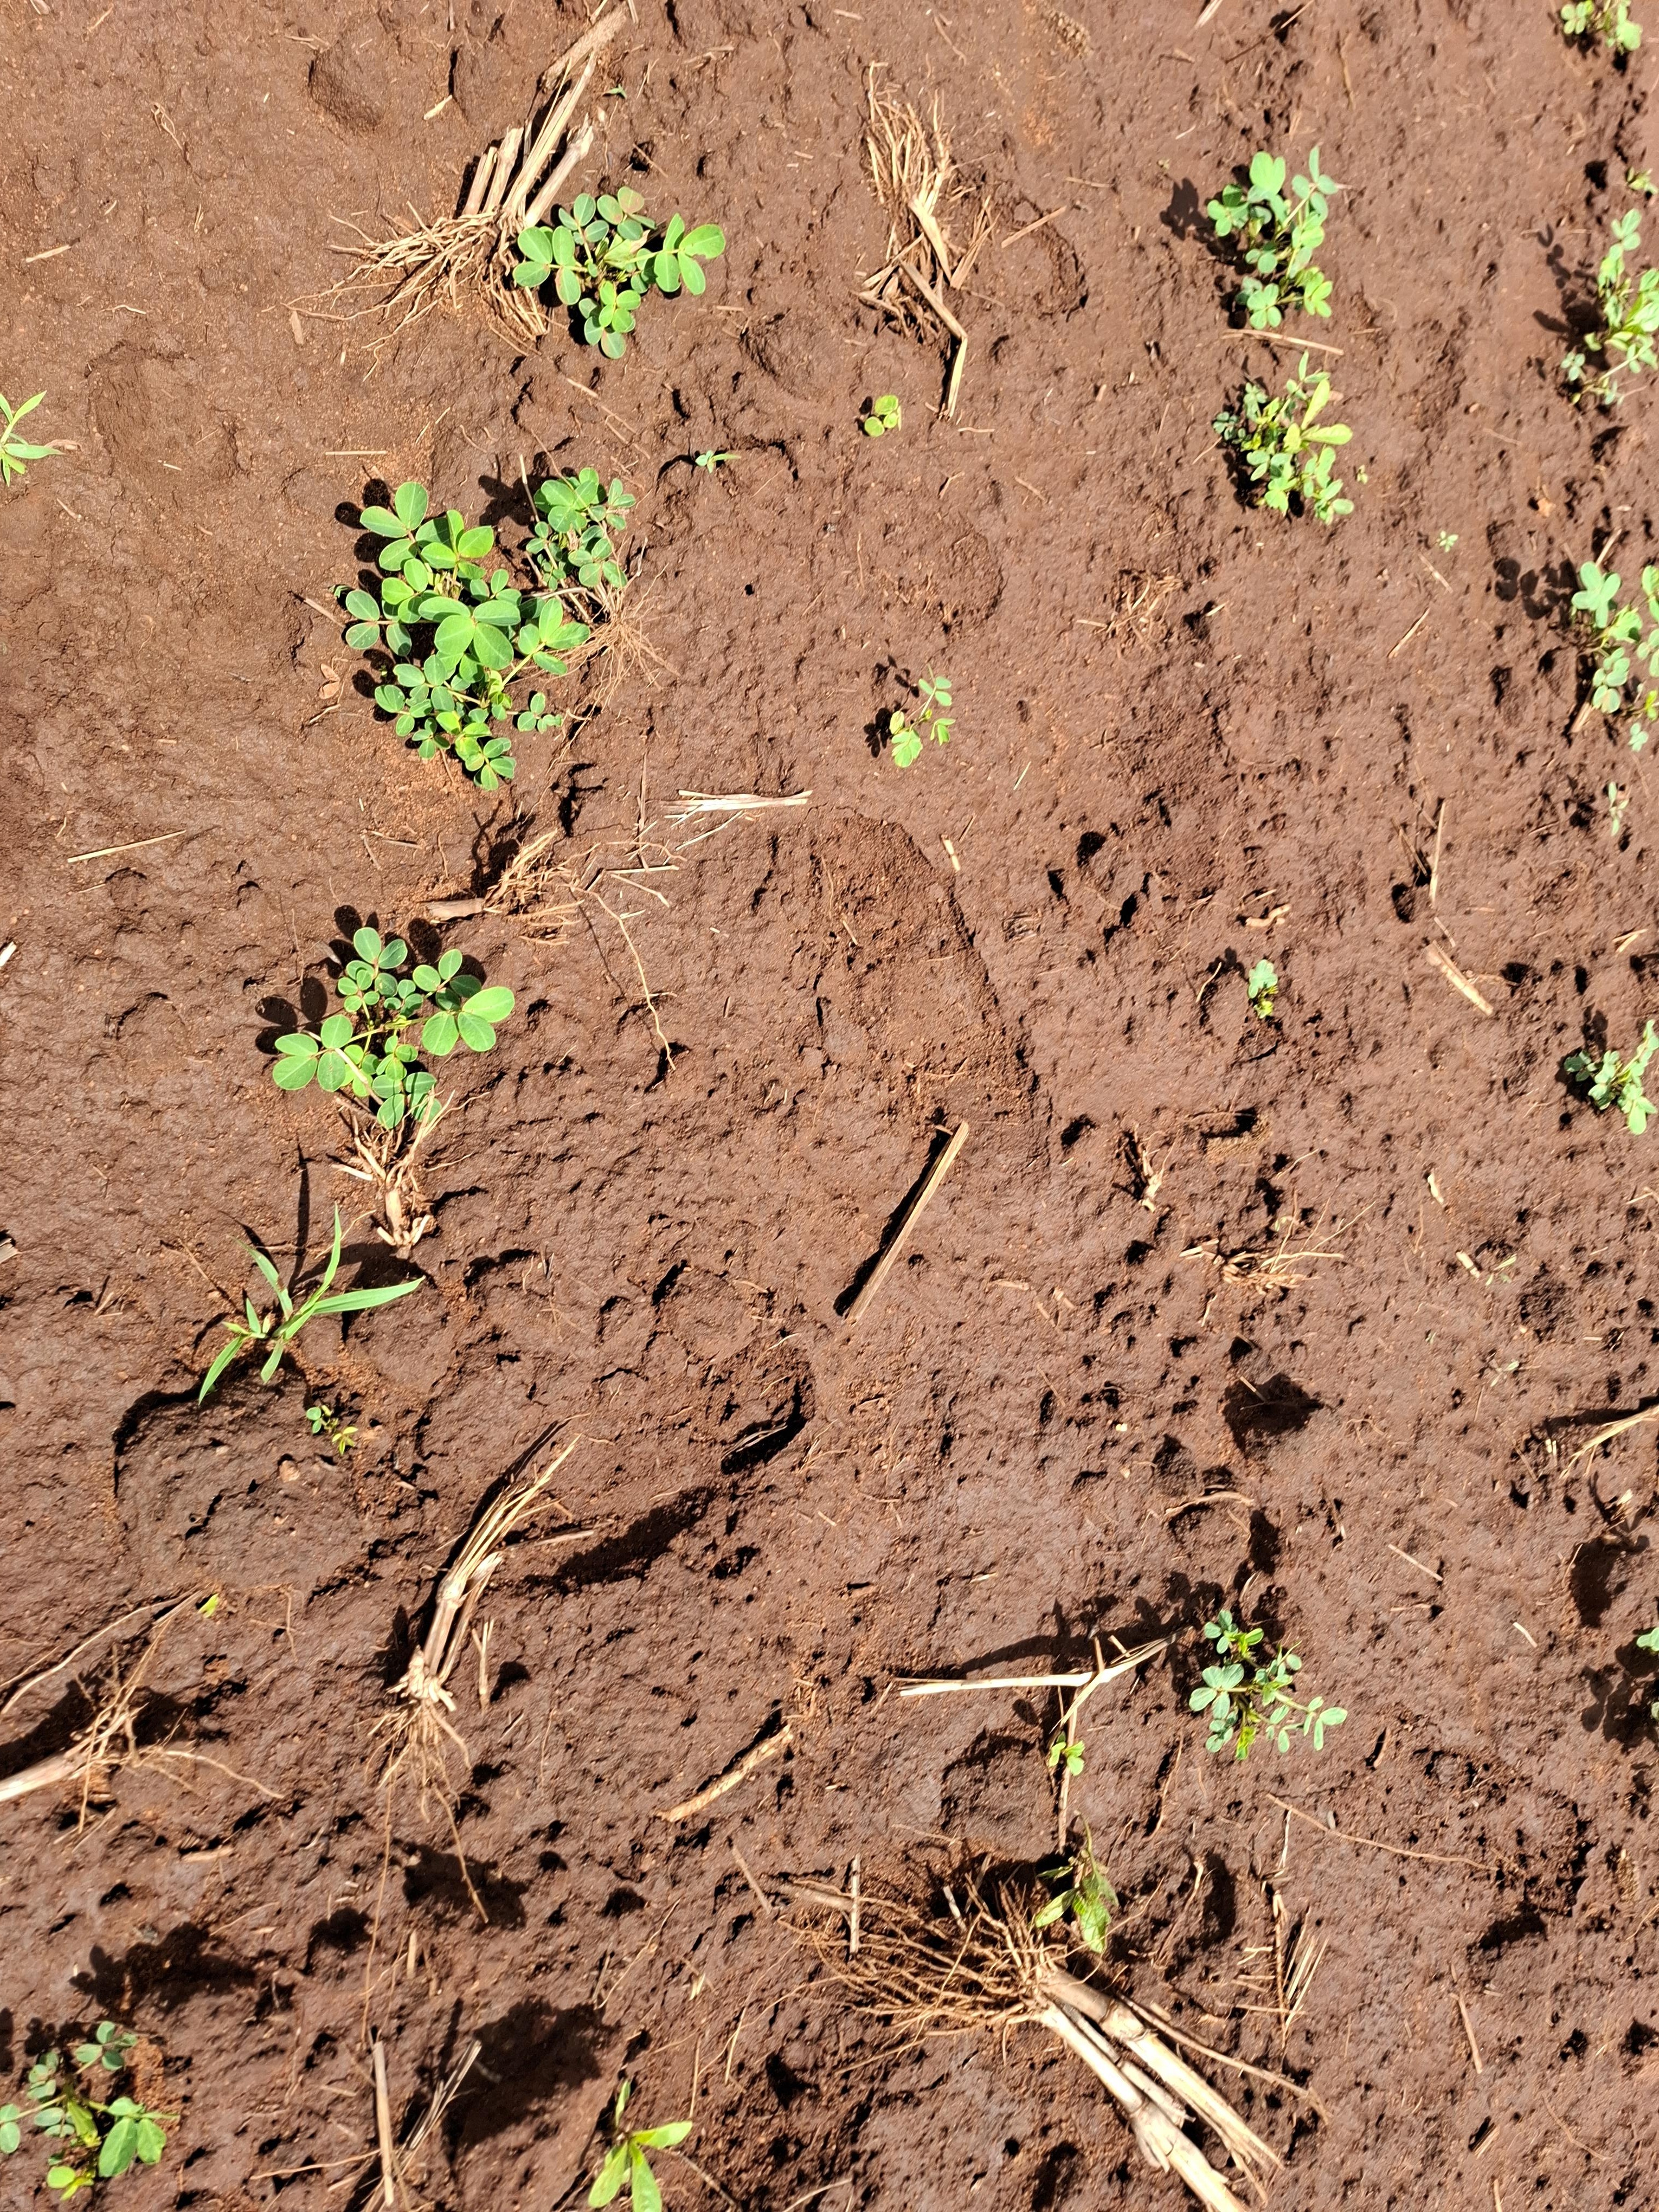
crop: groundnut
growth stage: vegetative
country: Kenya
